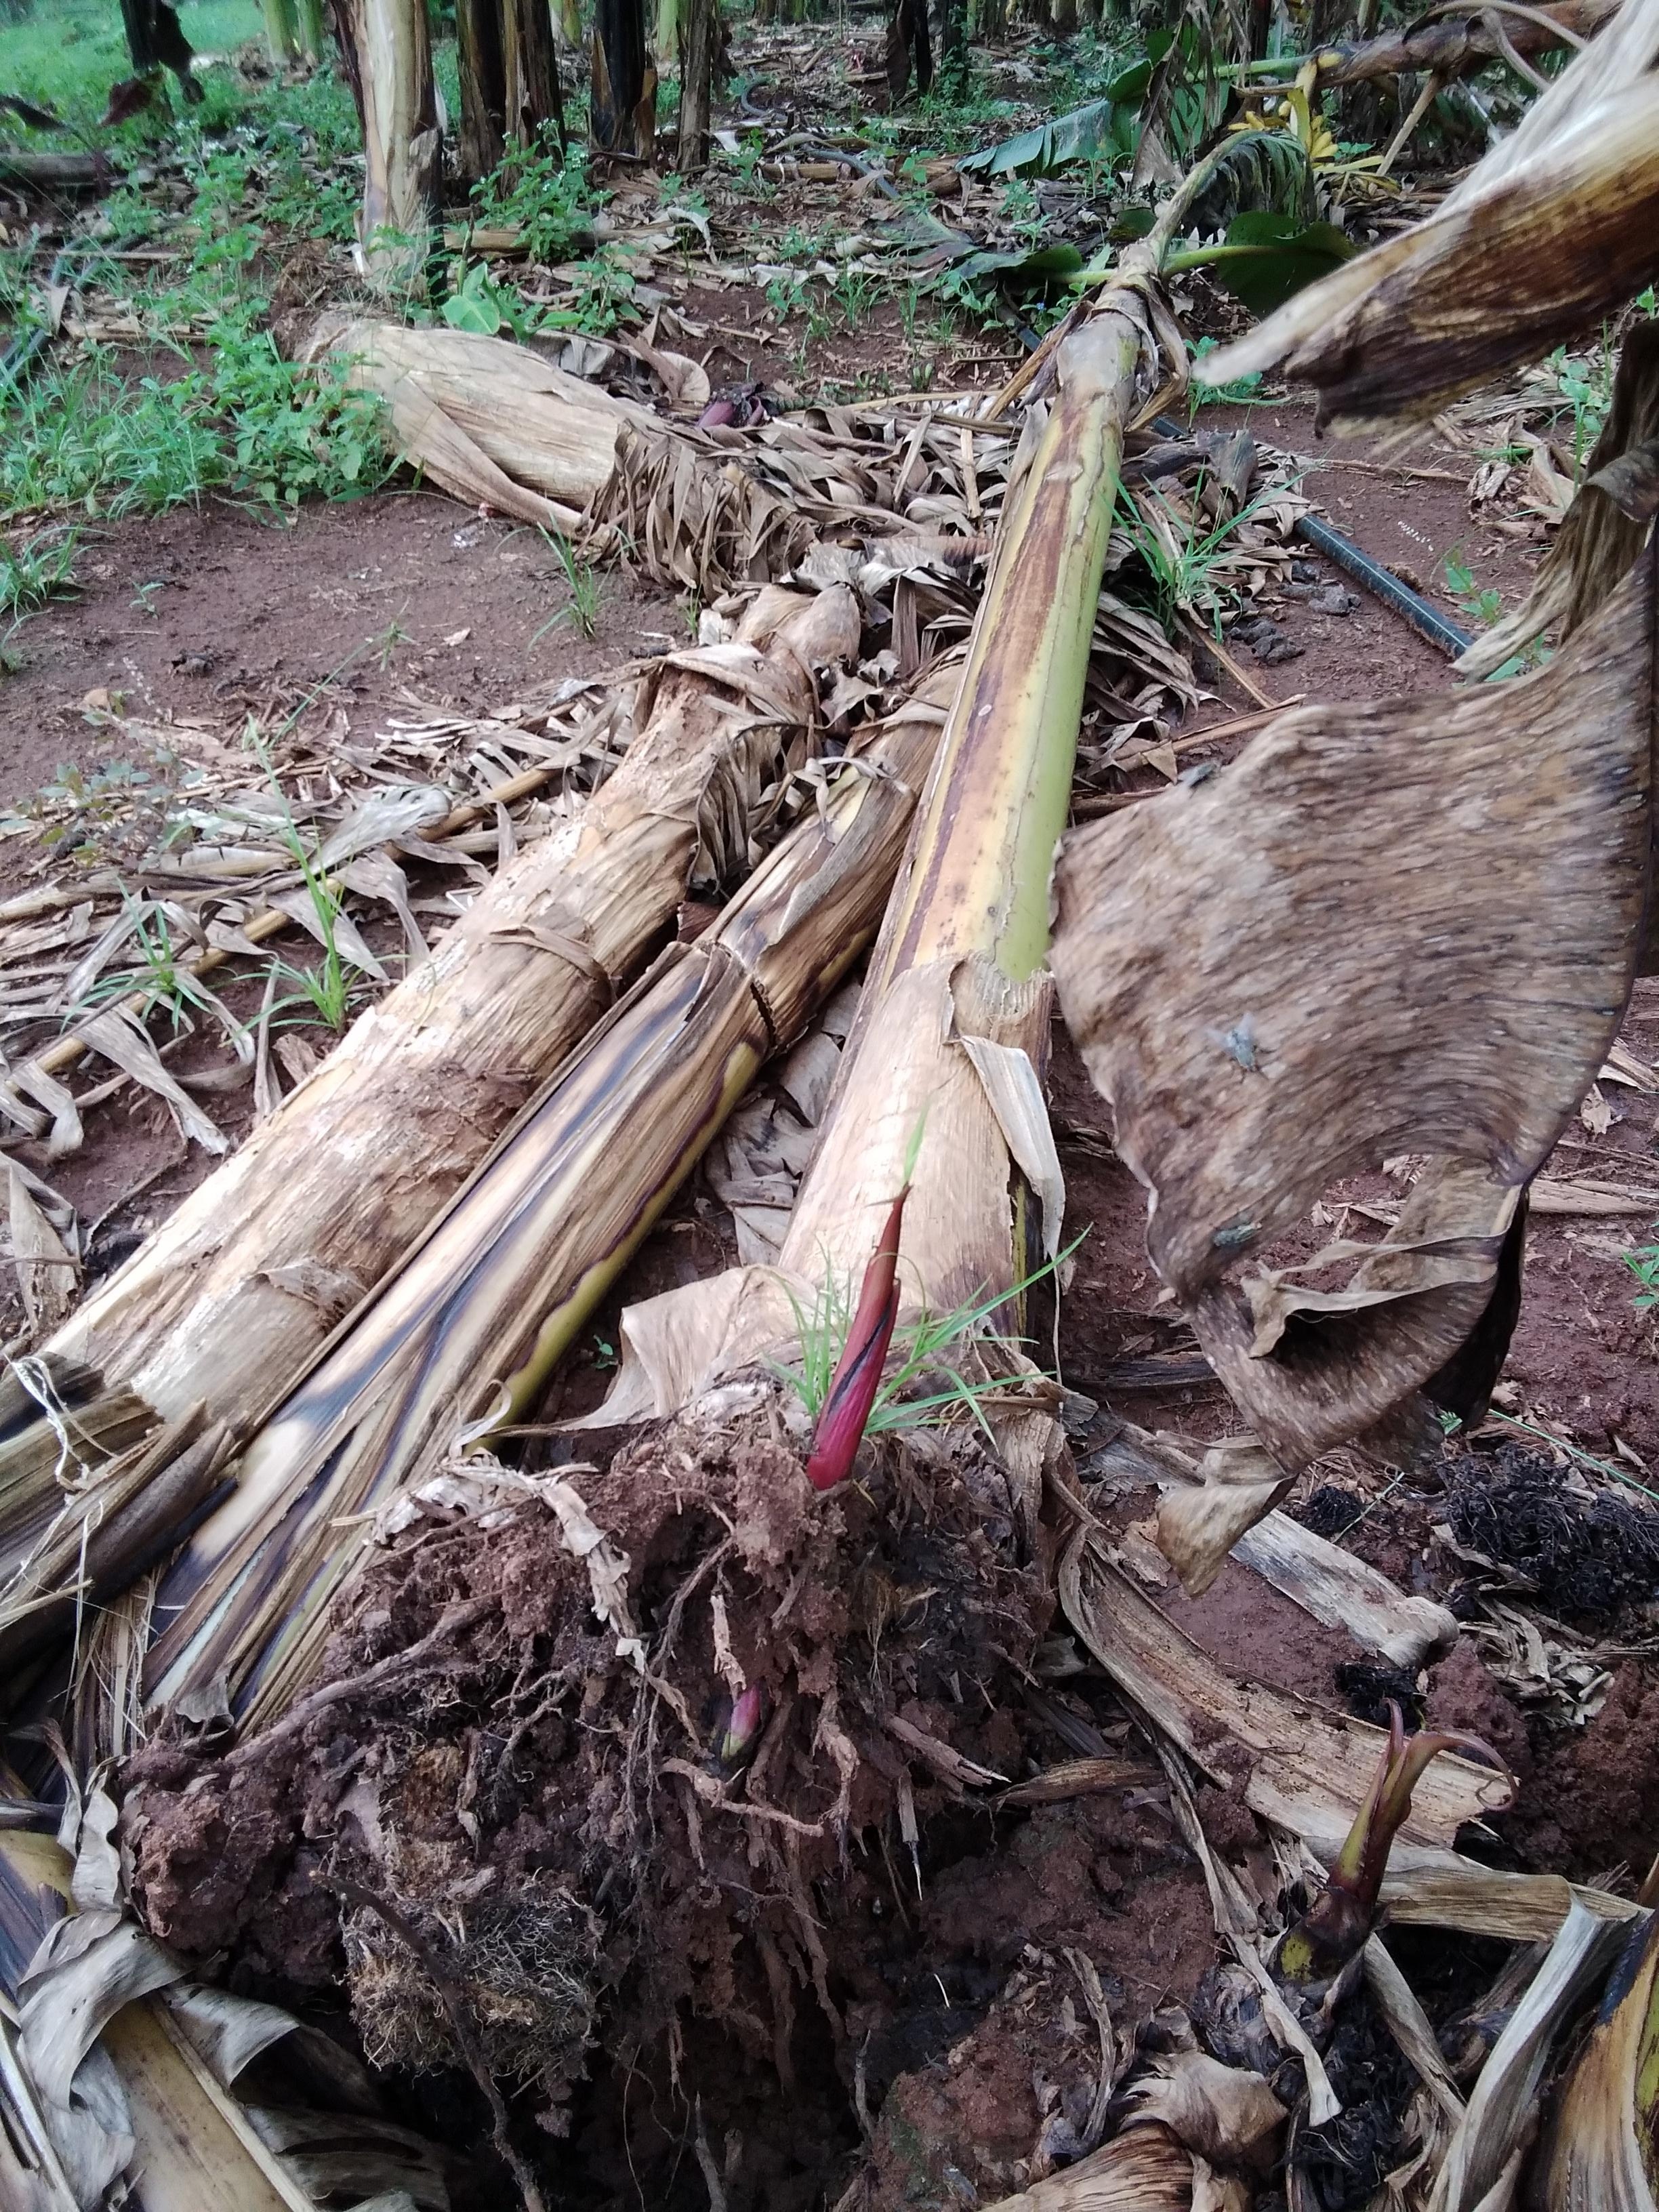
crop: banana
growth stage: flowering
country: Tanzania
